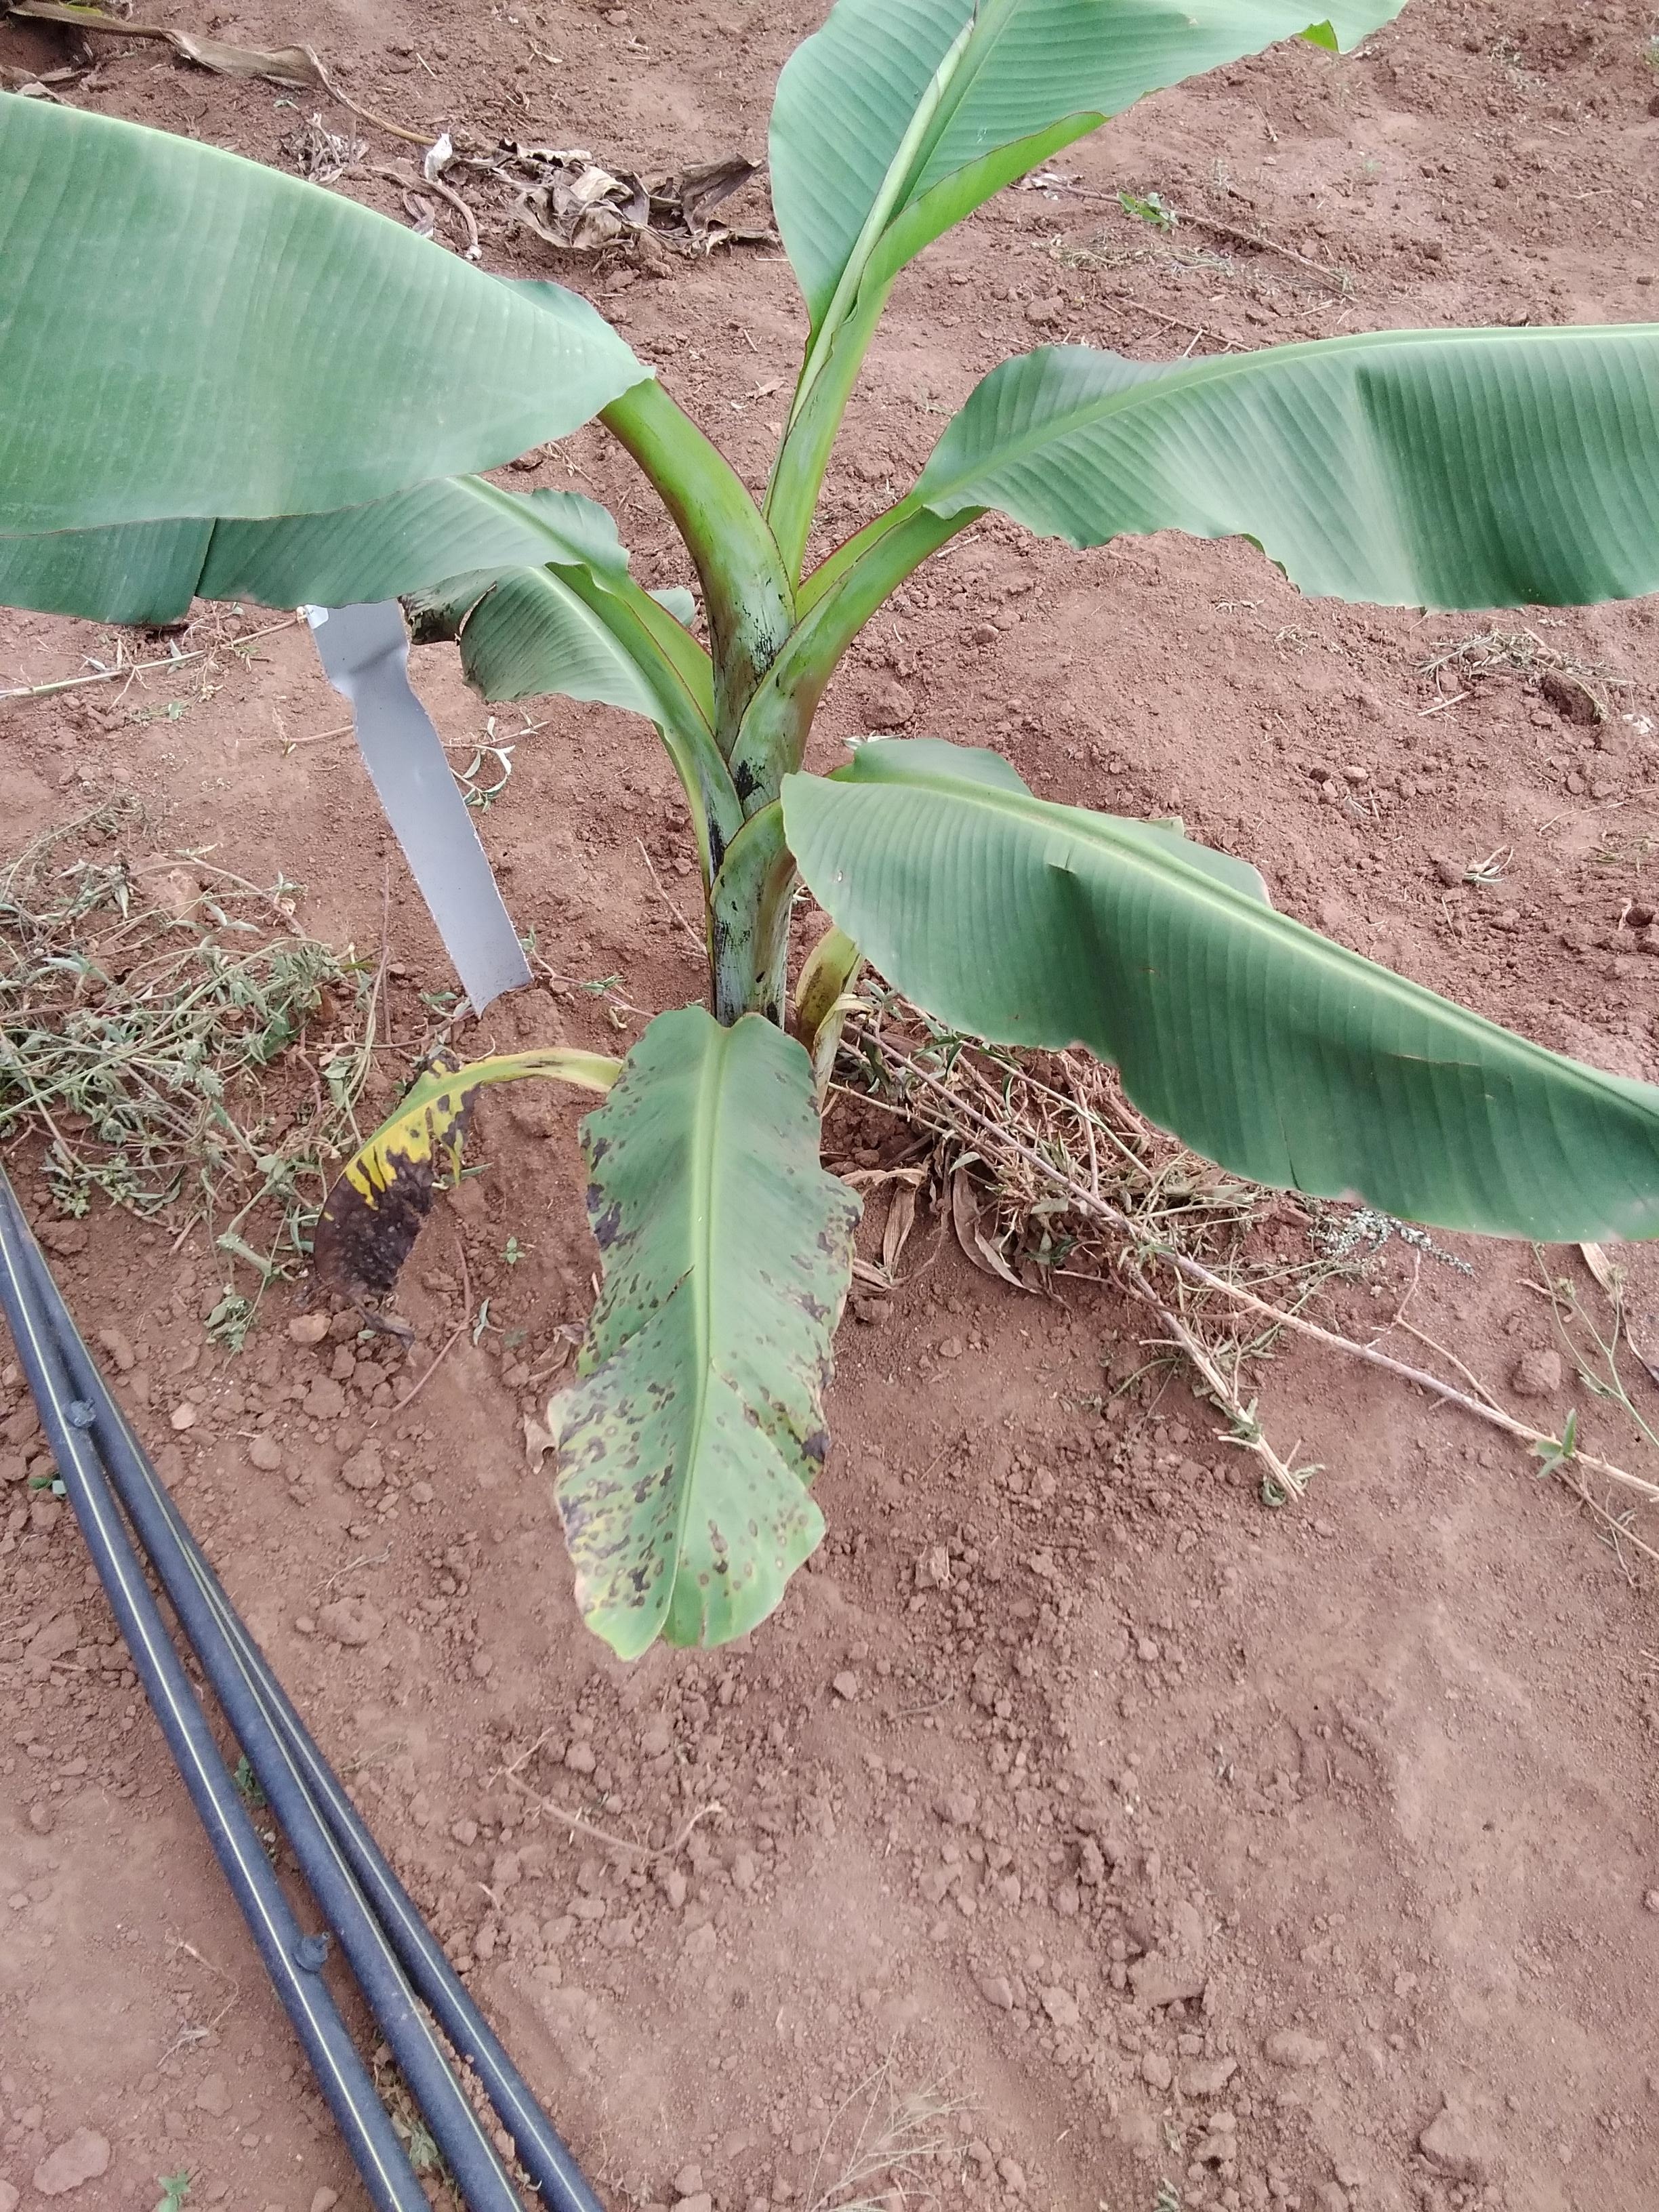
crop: banana
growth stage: vegetative
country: Uganda
